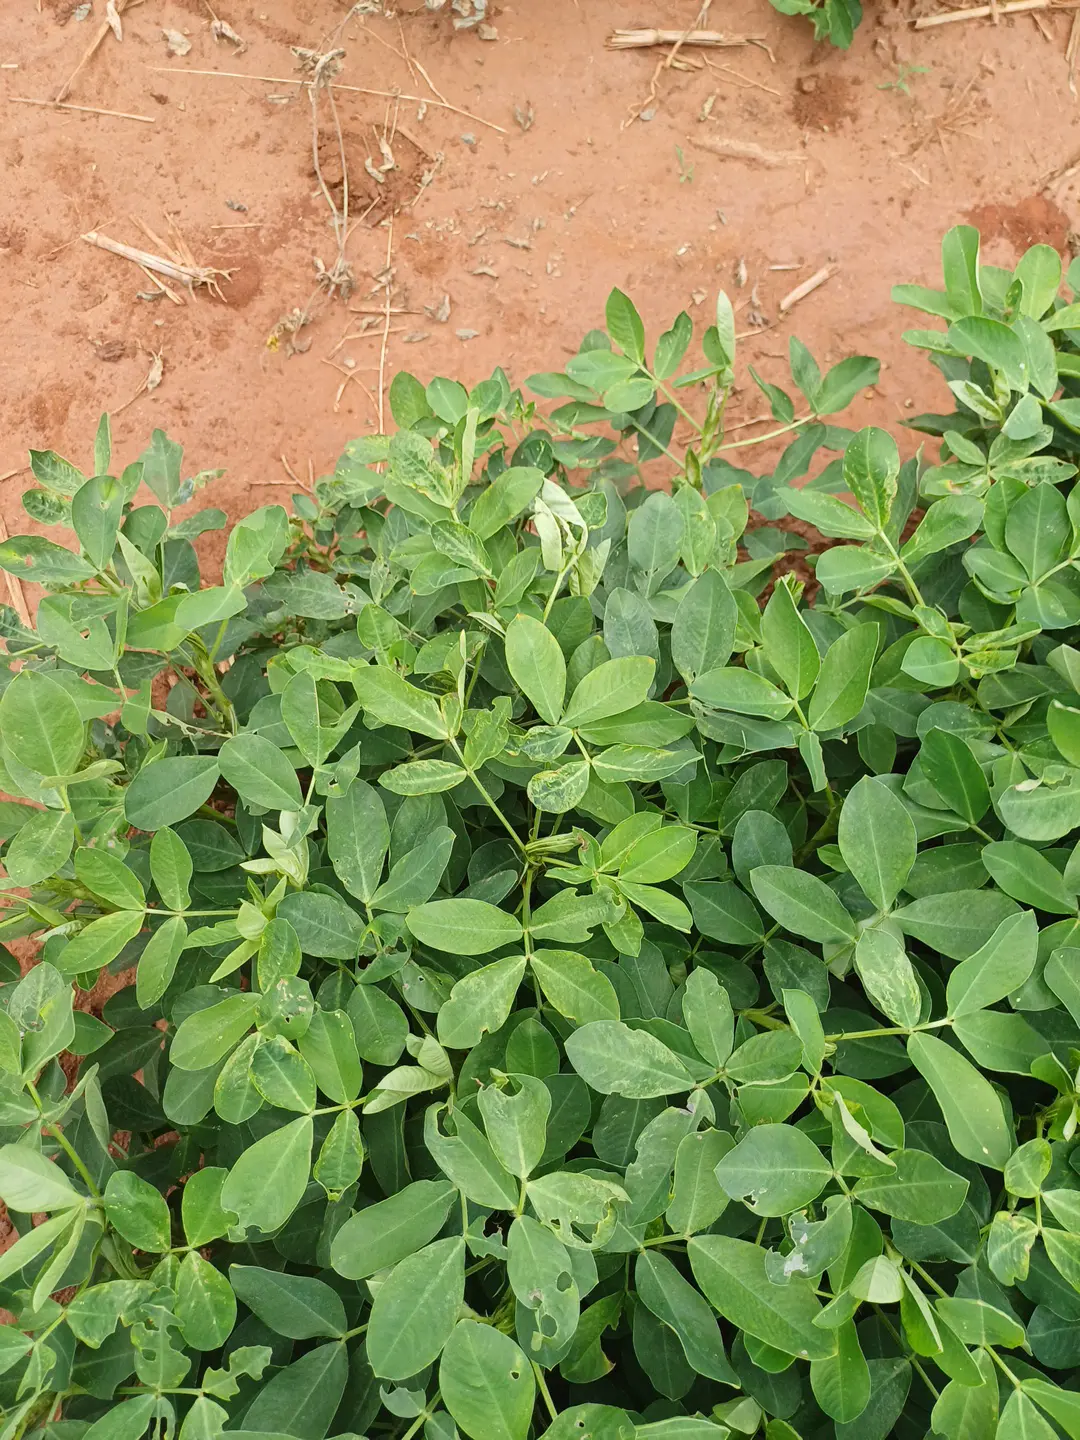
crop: groundnut
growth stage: pegging
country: Kenya
